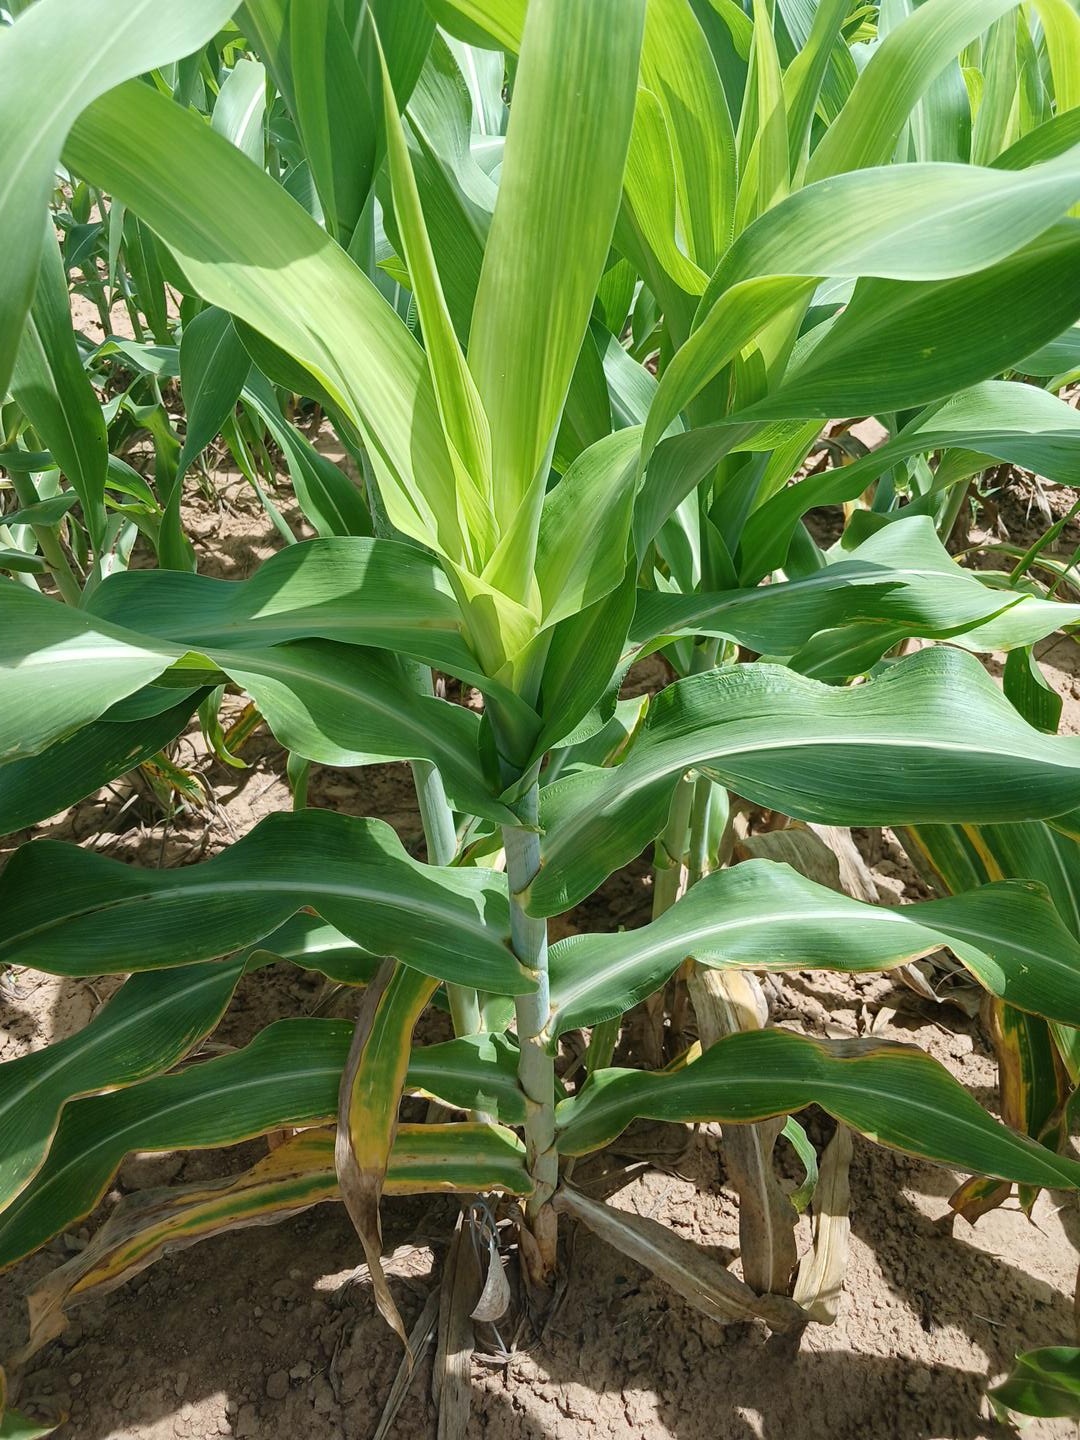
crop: sorghum
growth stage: vegetative
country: Senegal
